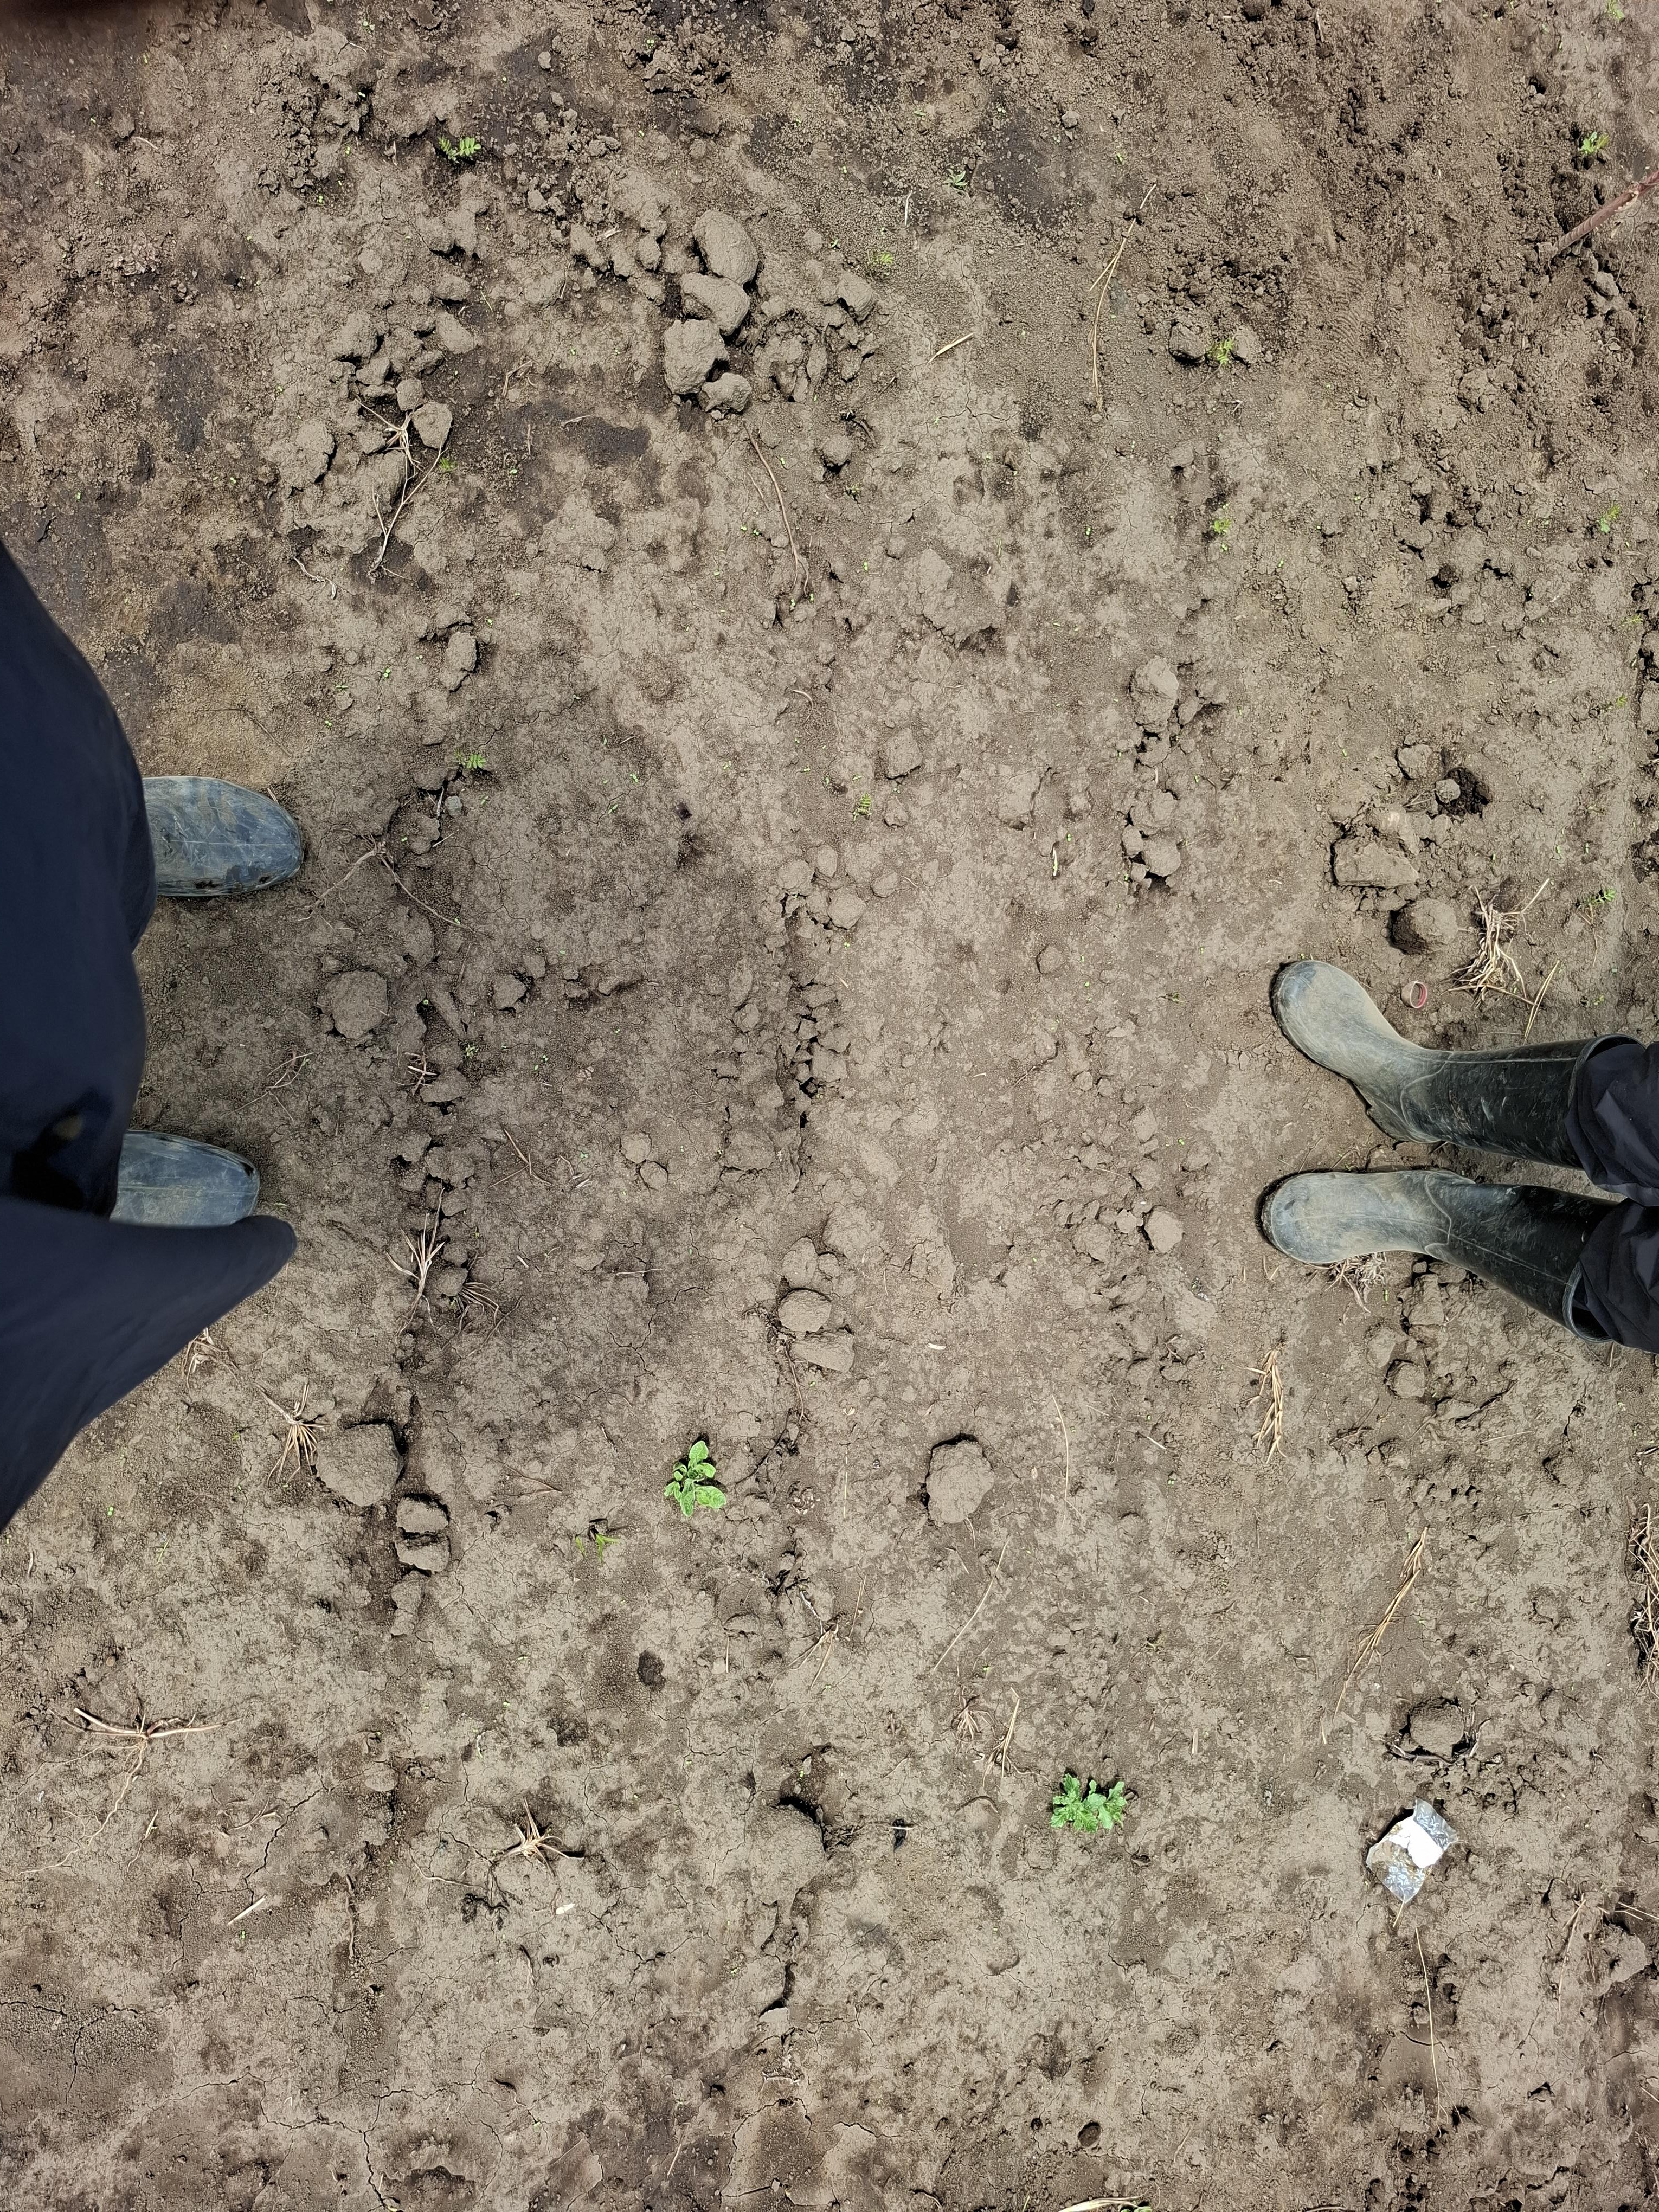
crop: chickpea
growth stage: emergence
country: Tanzania
